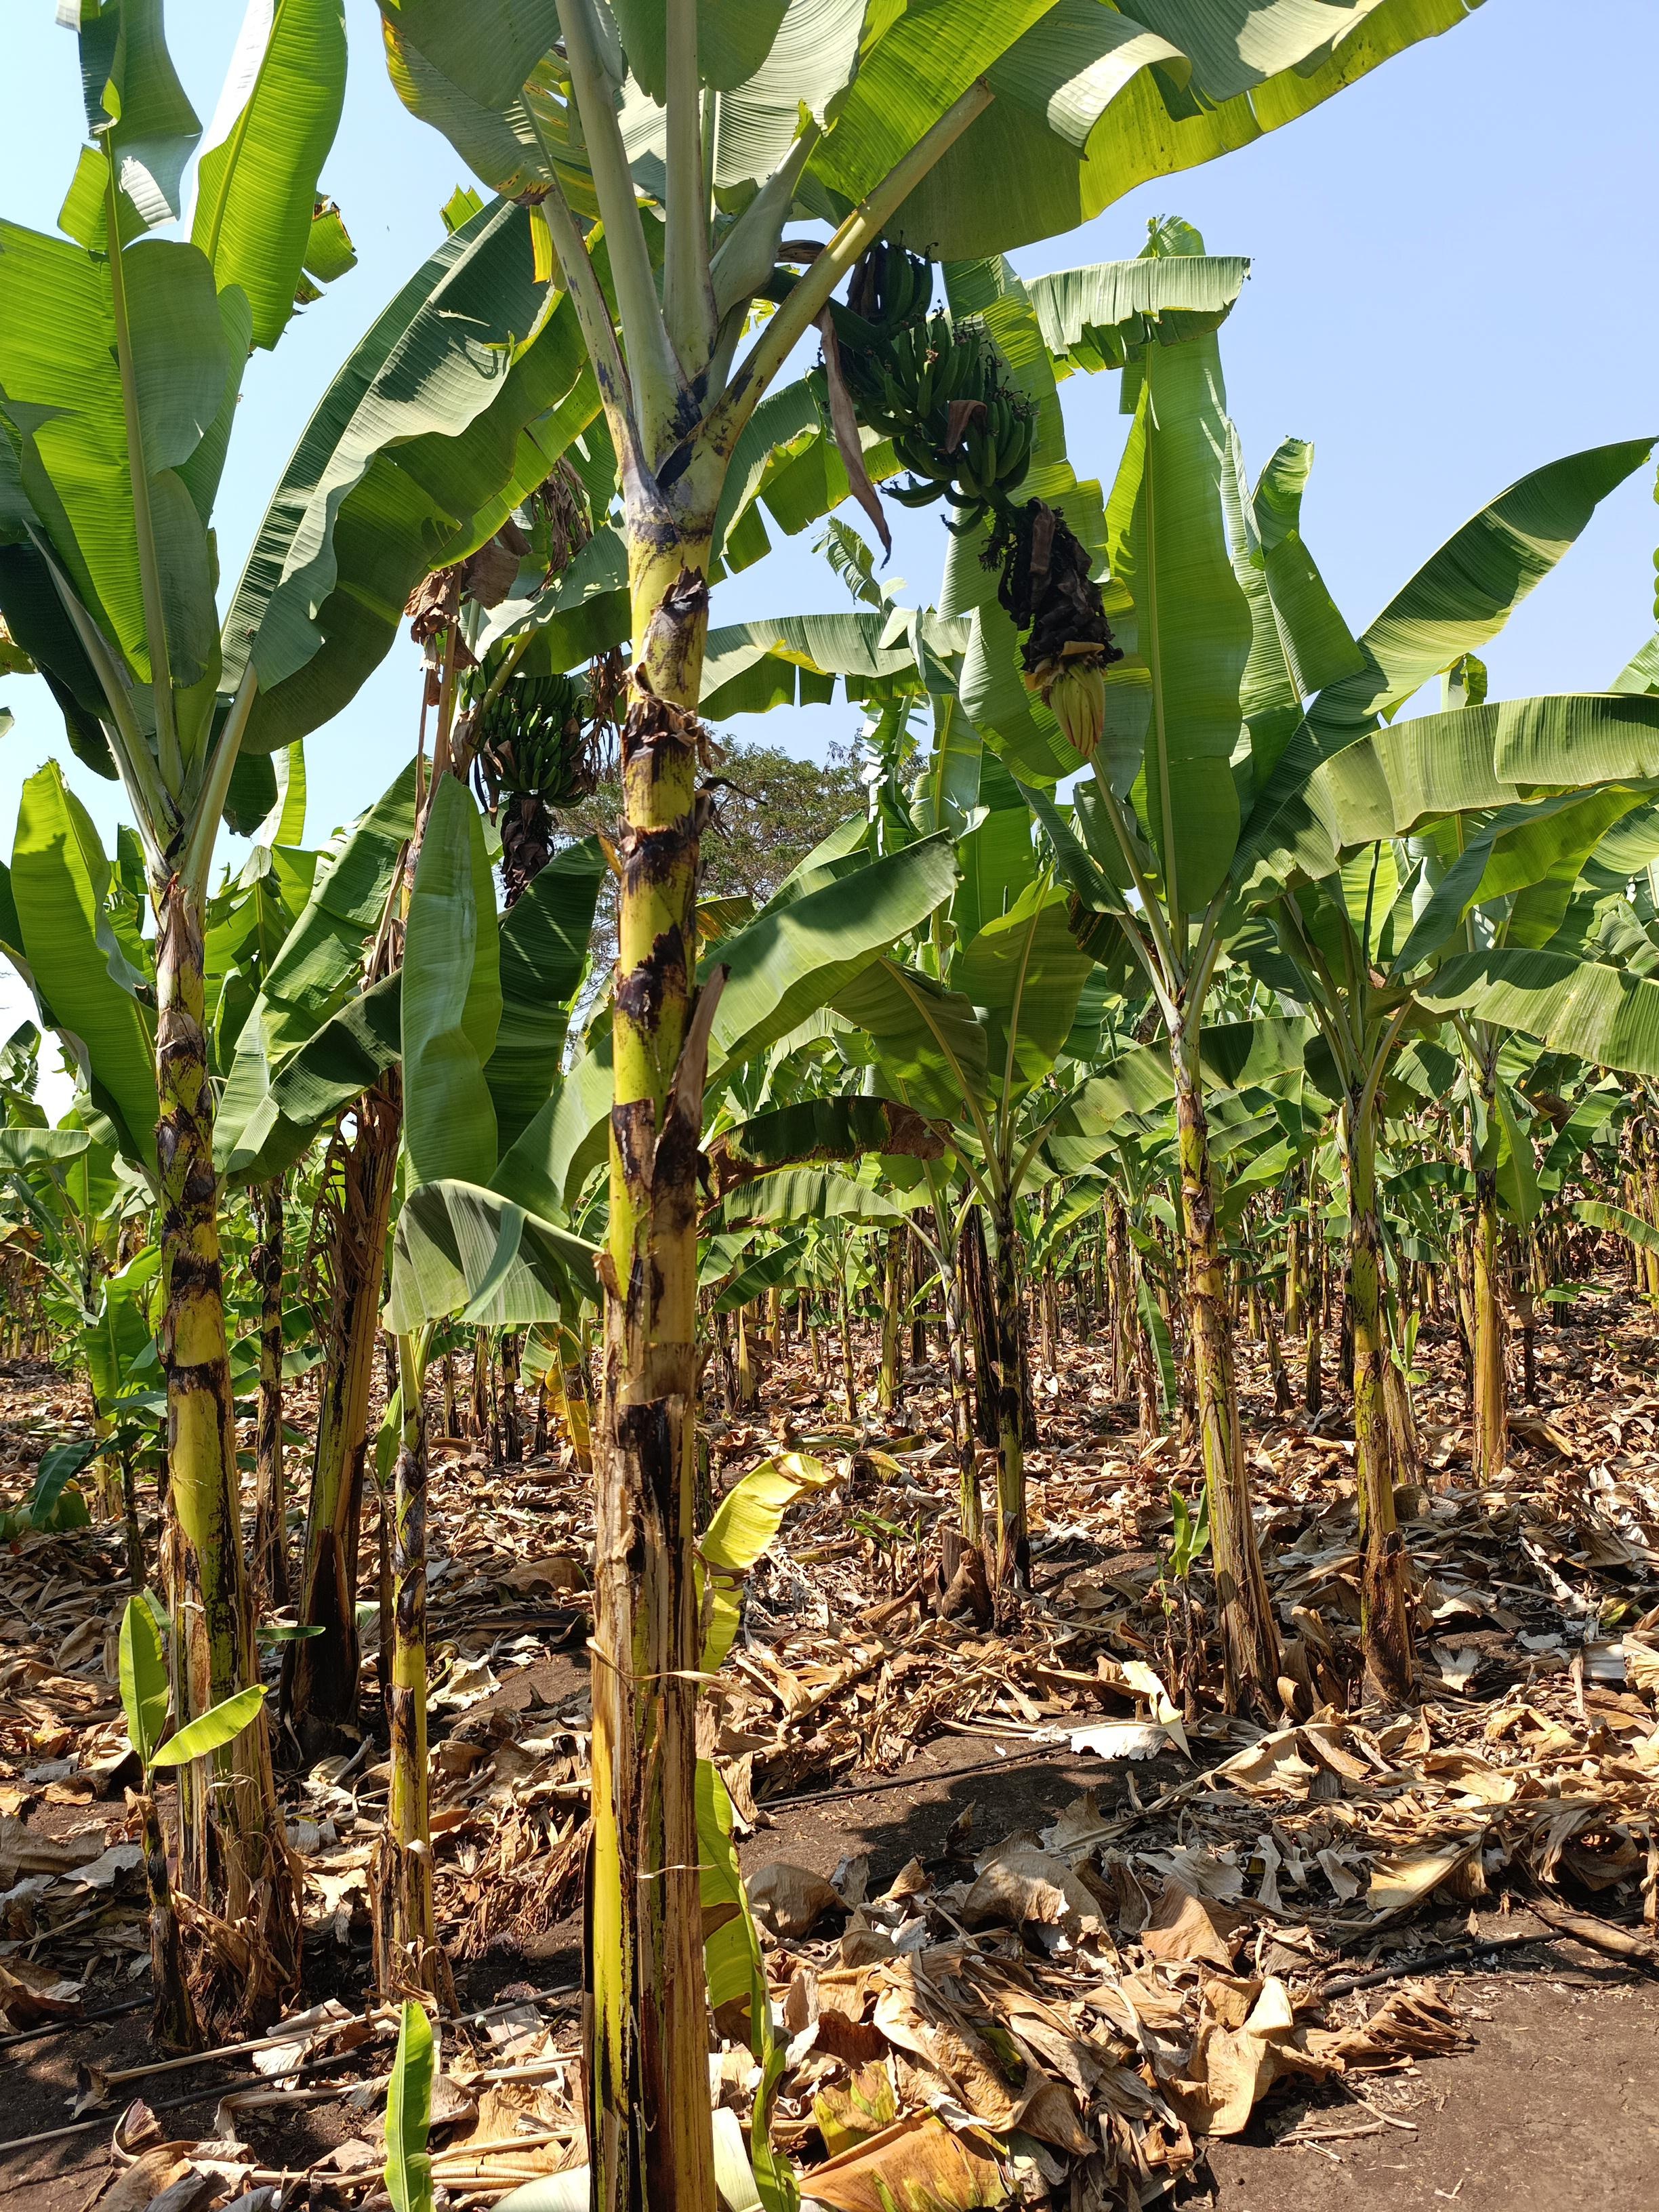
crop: banana
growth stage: development fruit
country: Tanzania
